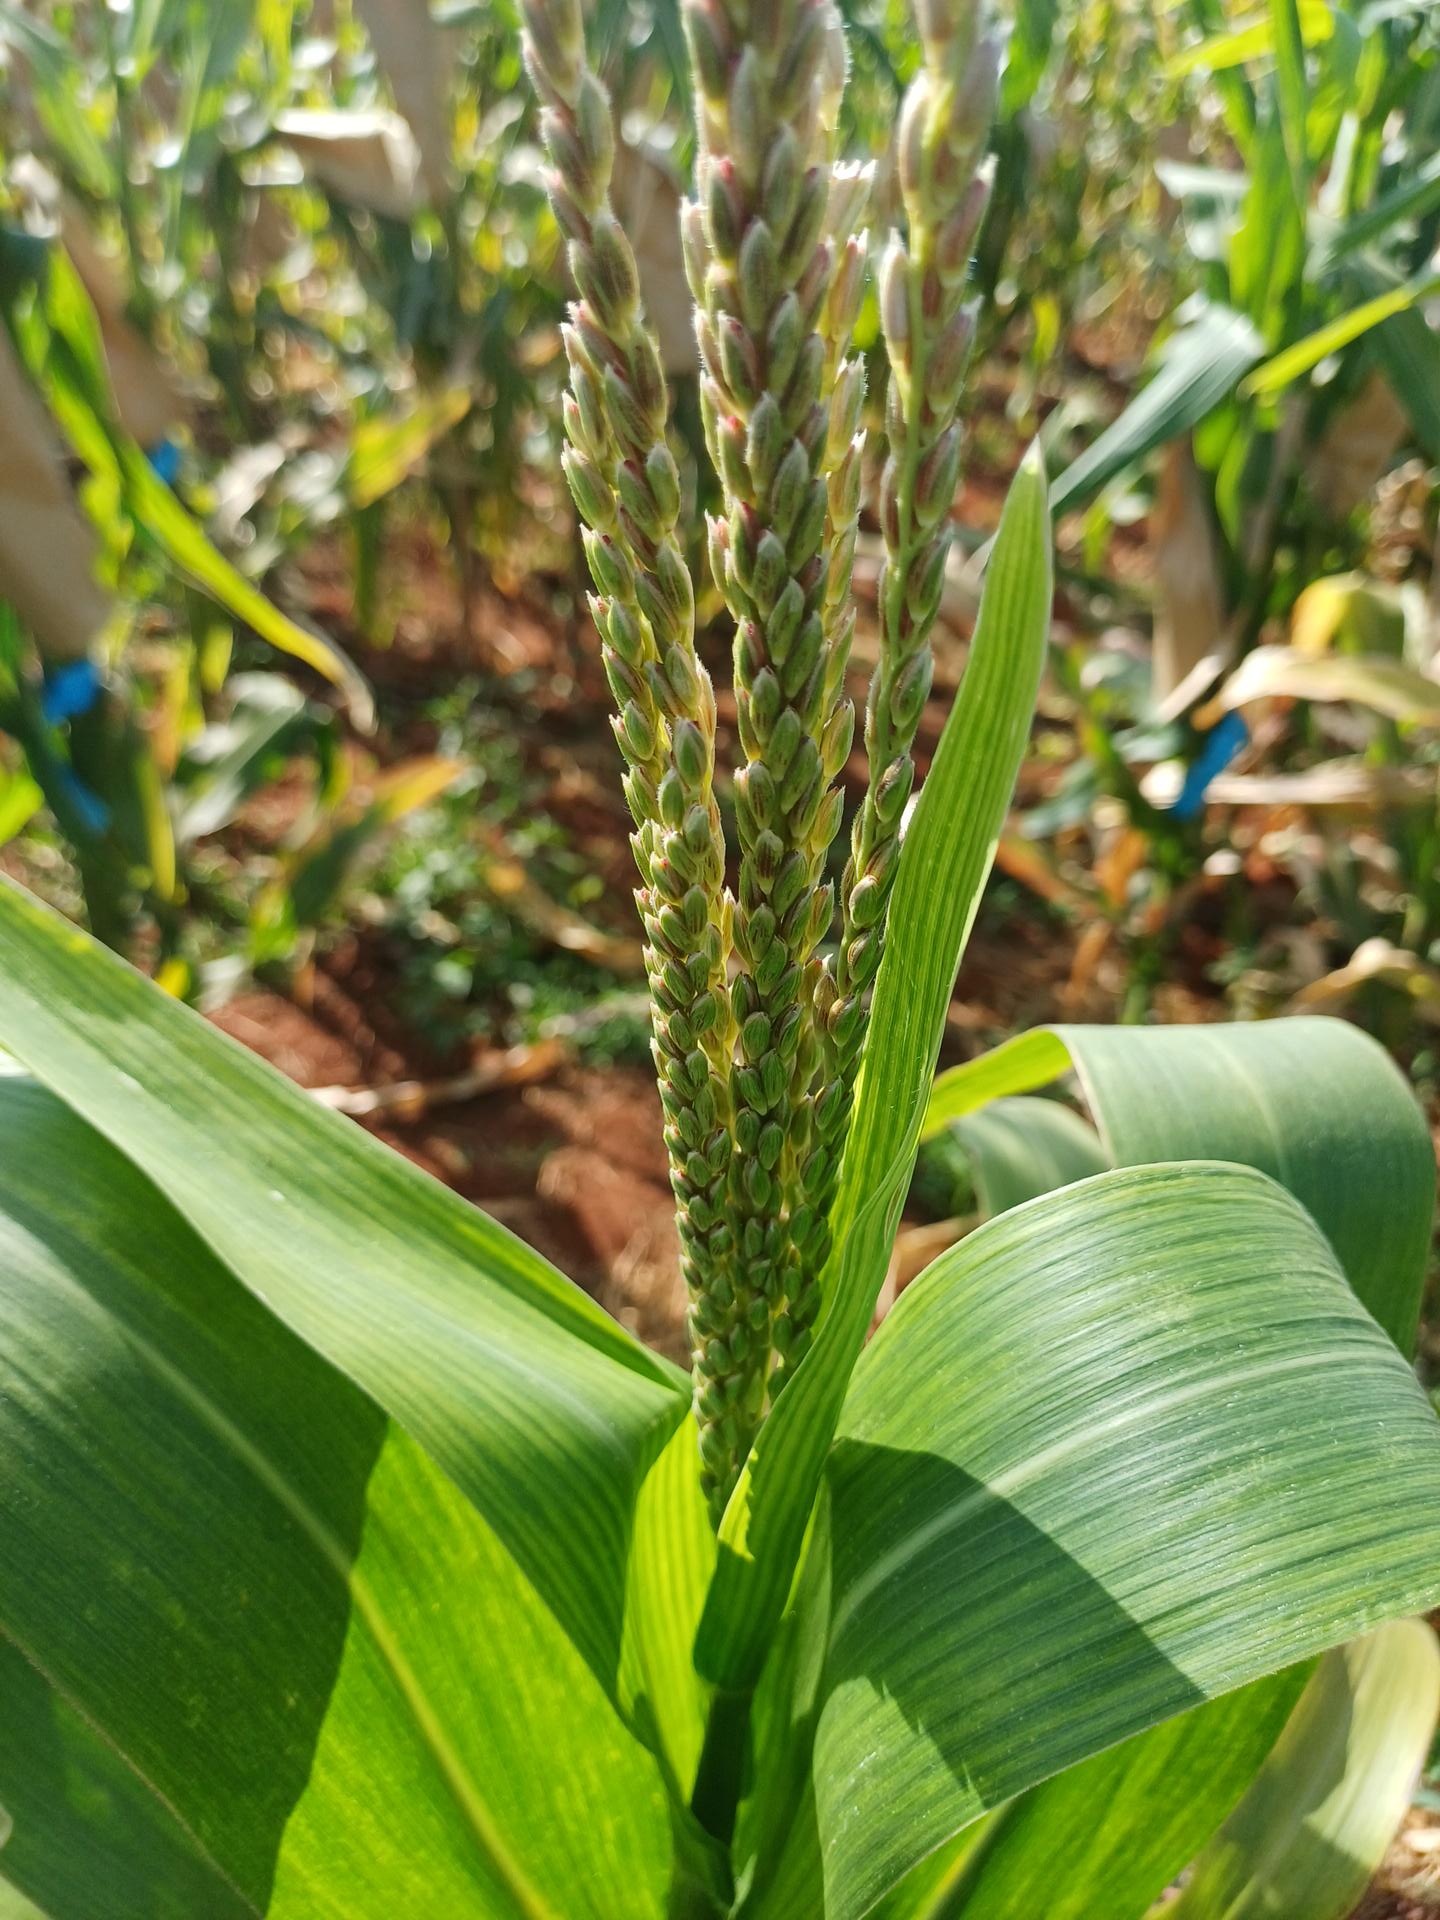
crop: maize
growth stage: flowering
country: Kenya
